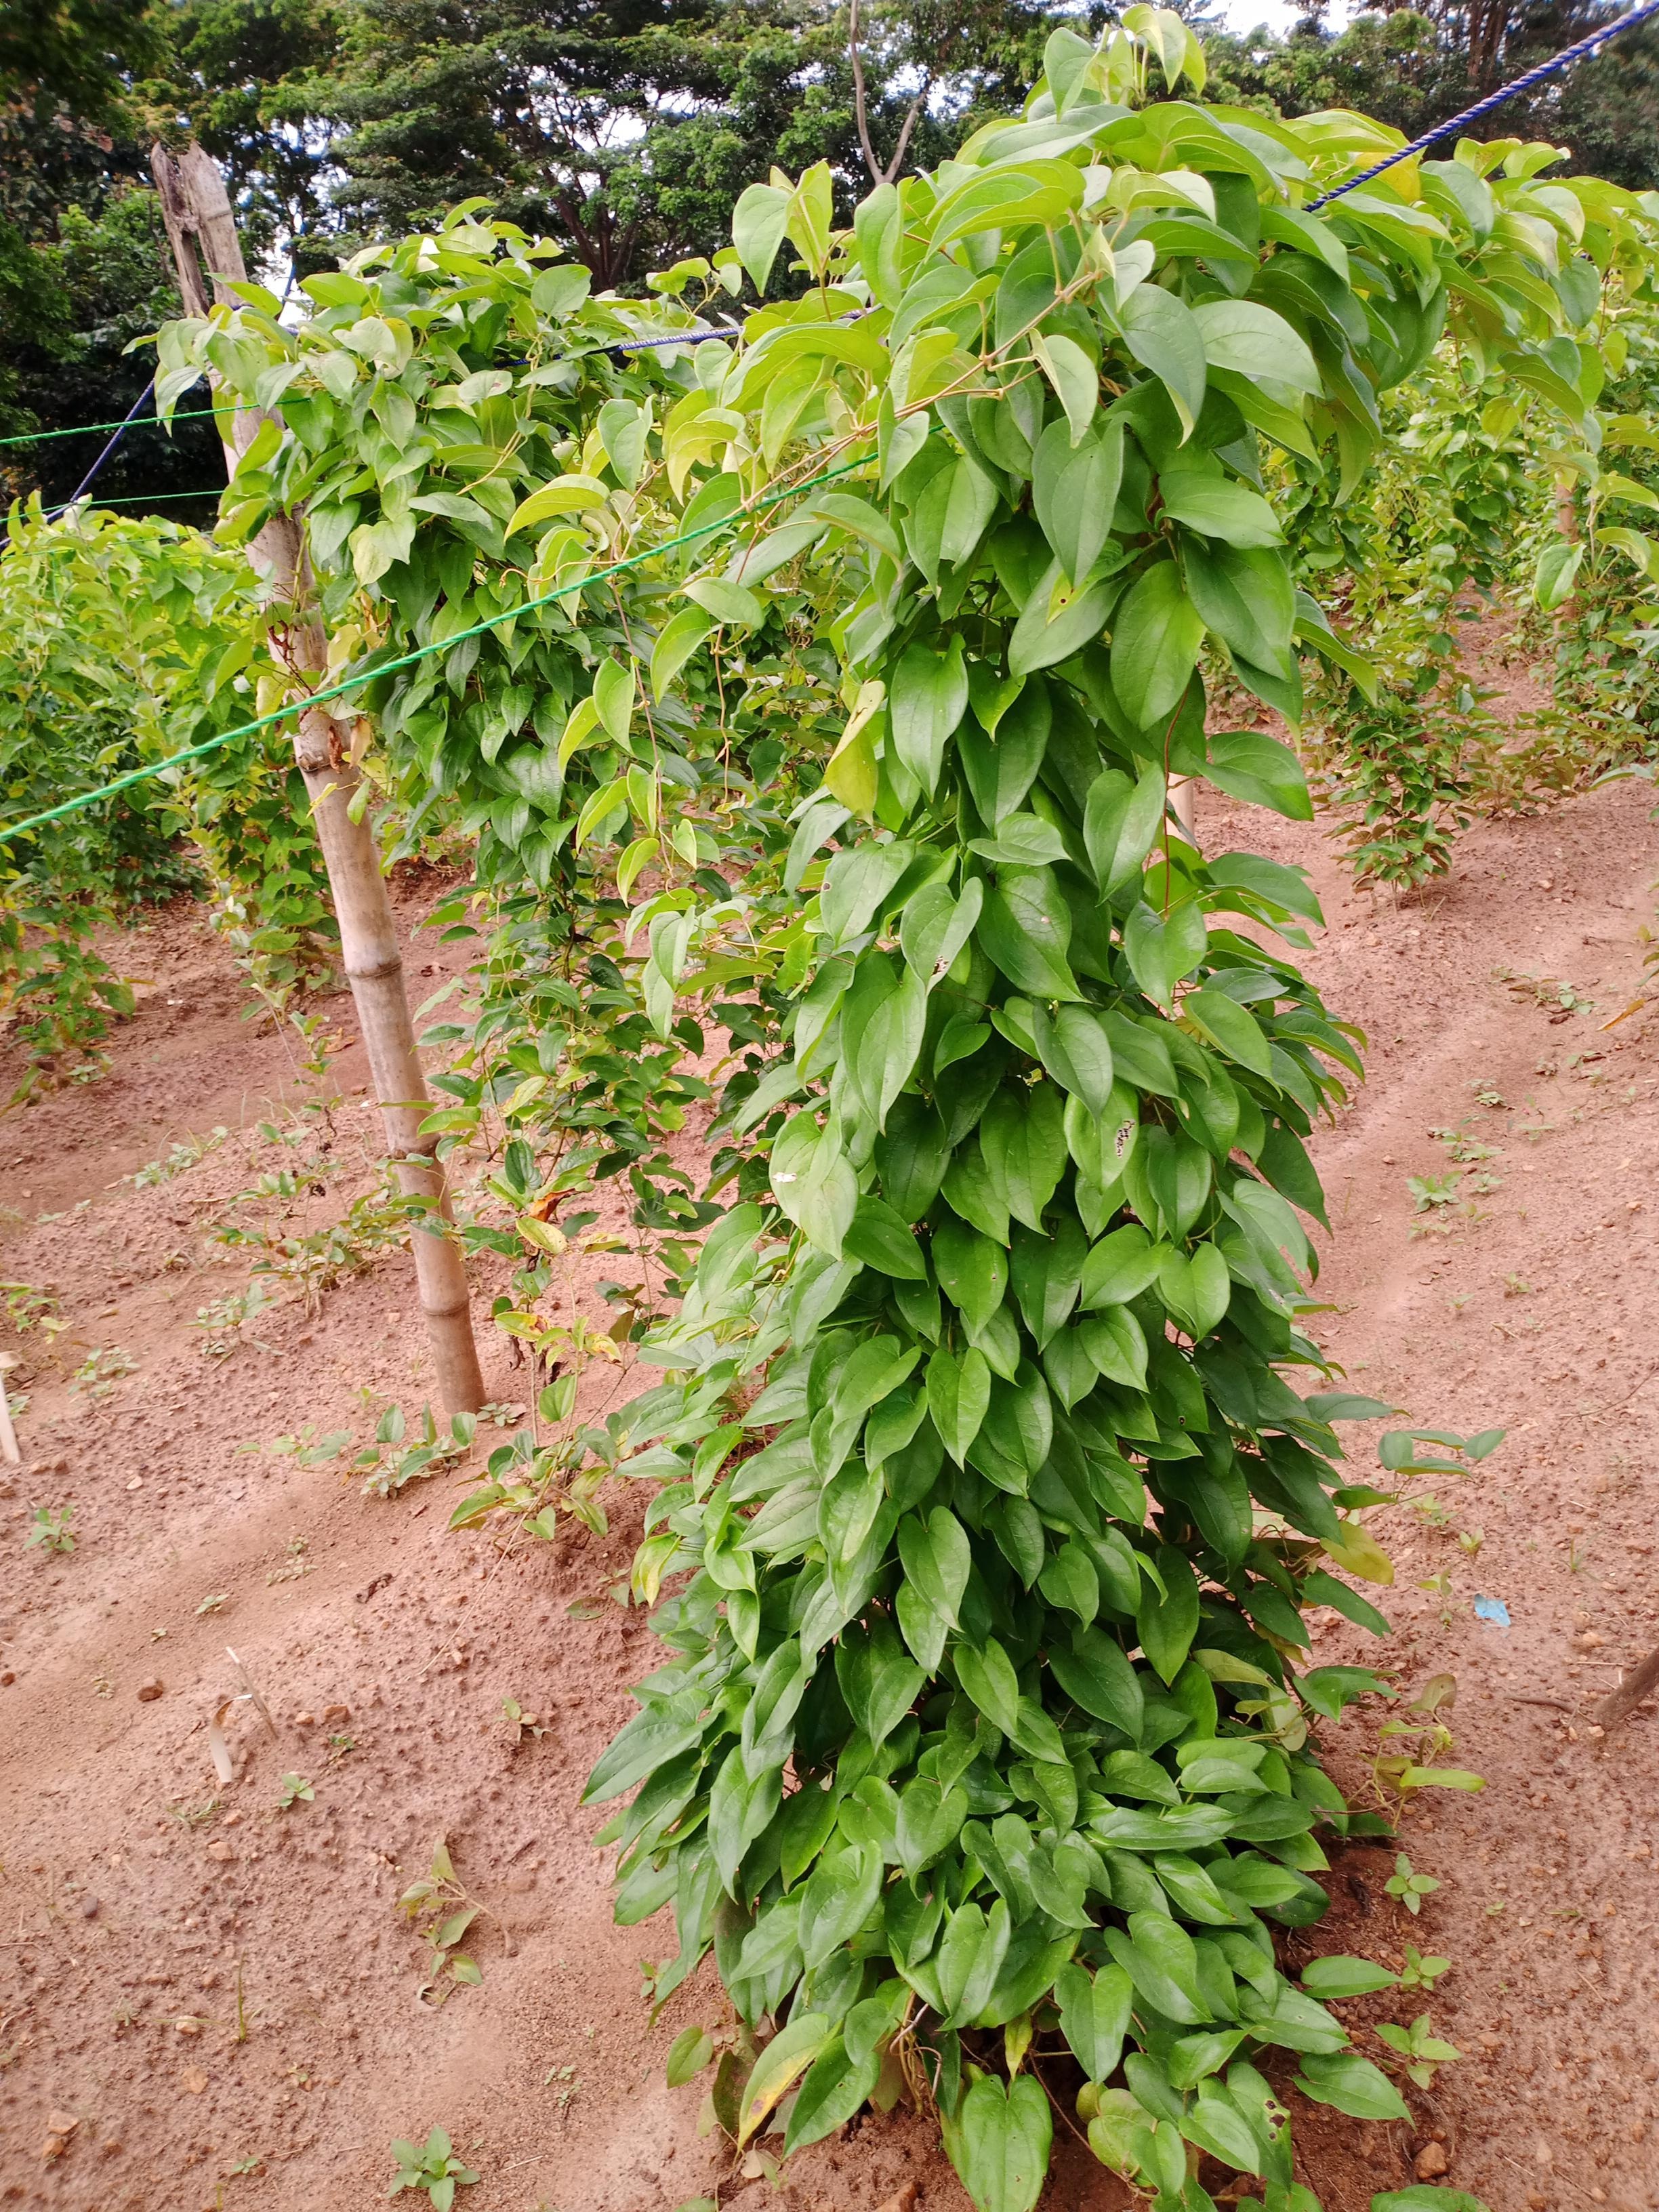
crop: yam
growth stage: vegetative
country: Nigeria
